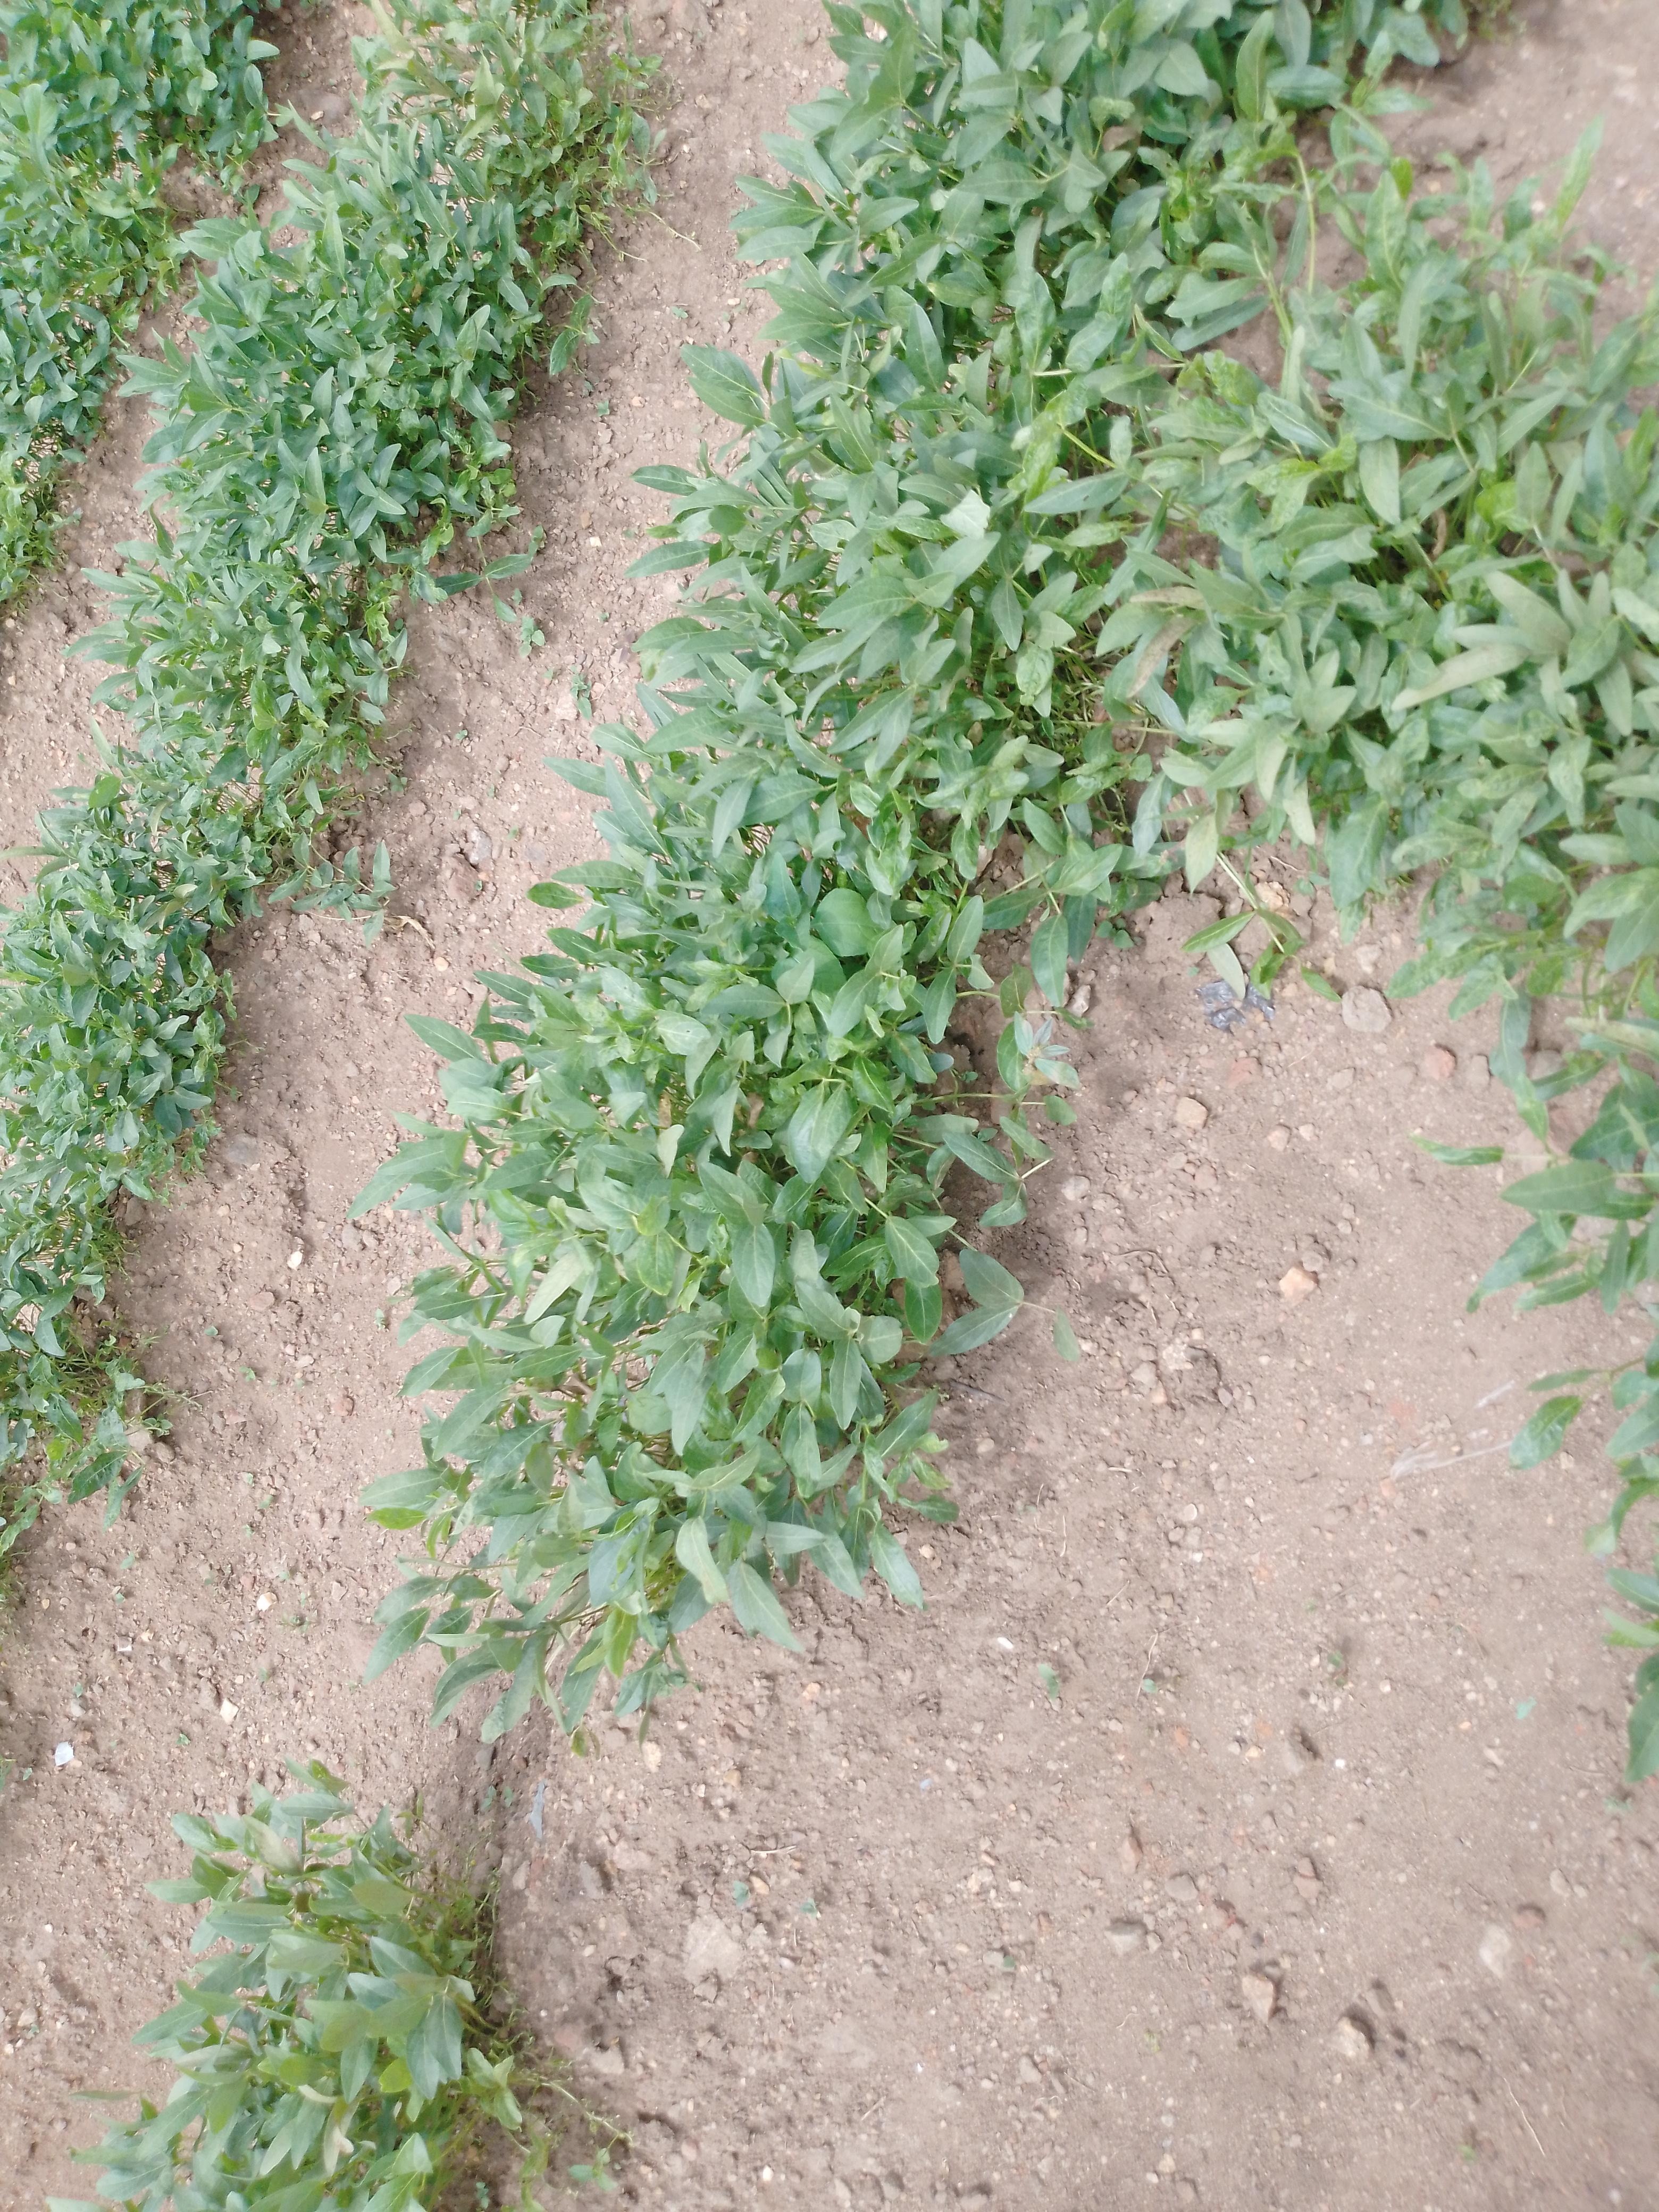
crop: common bean
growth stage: pegging
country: Malawi
